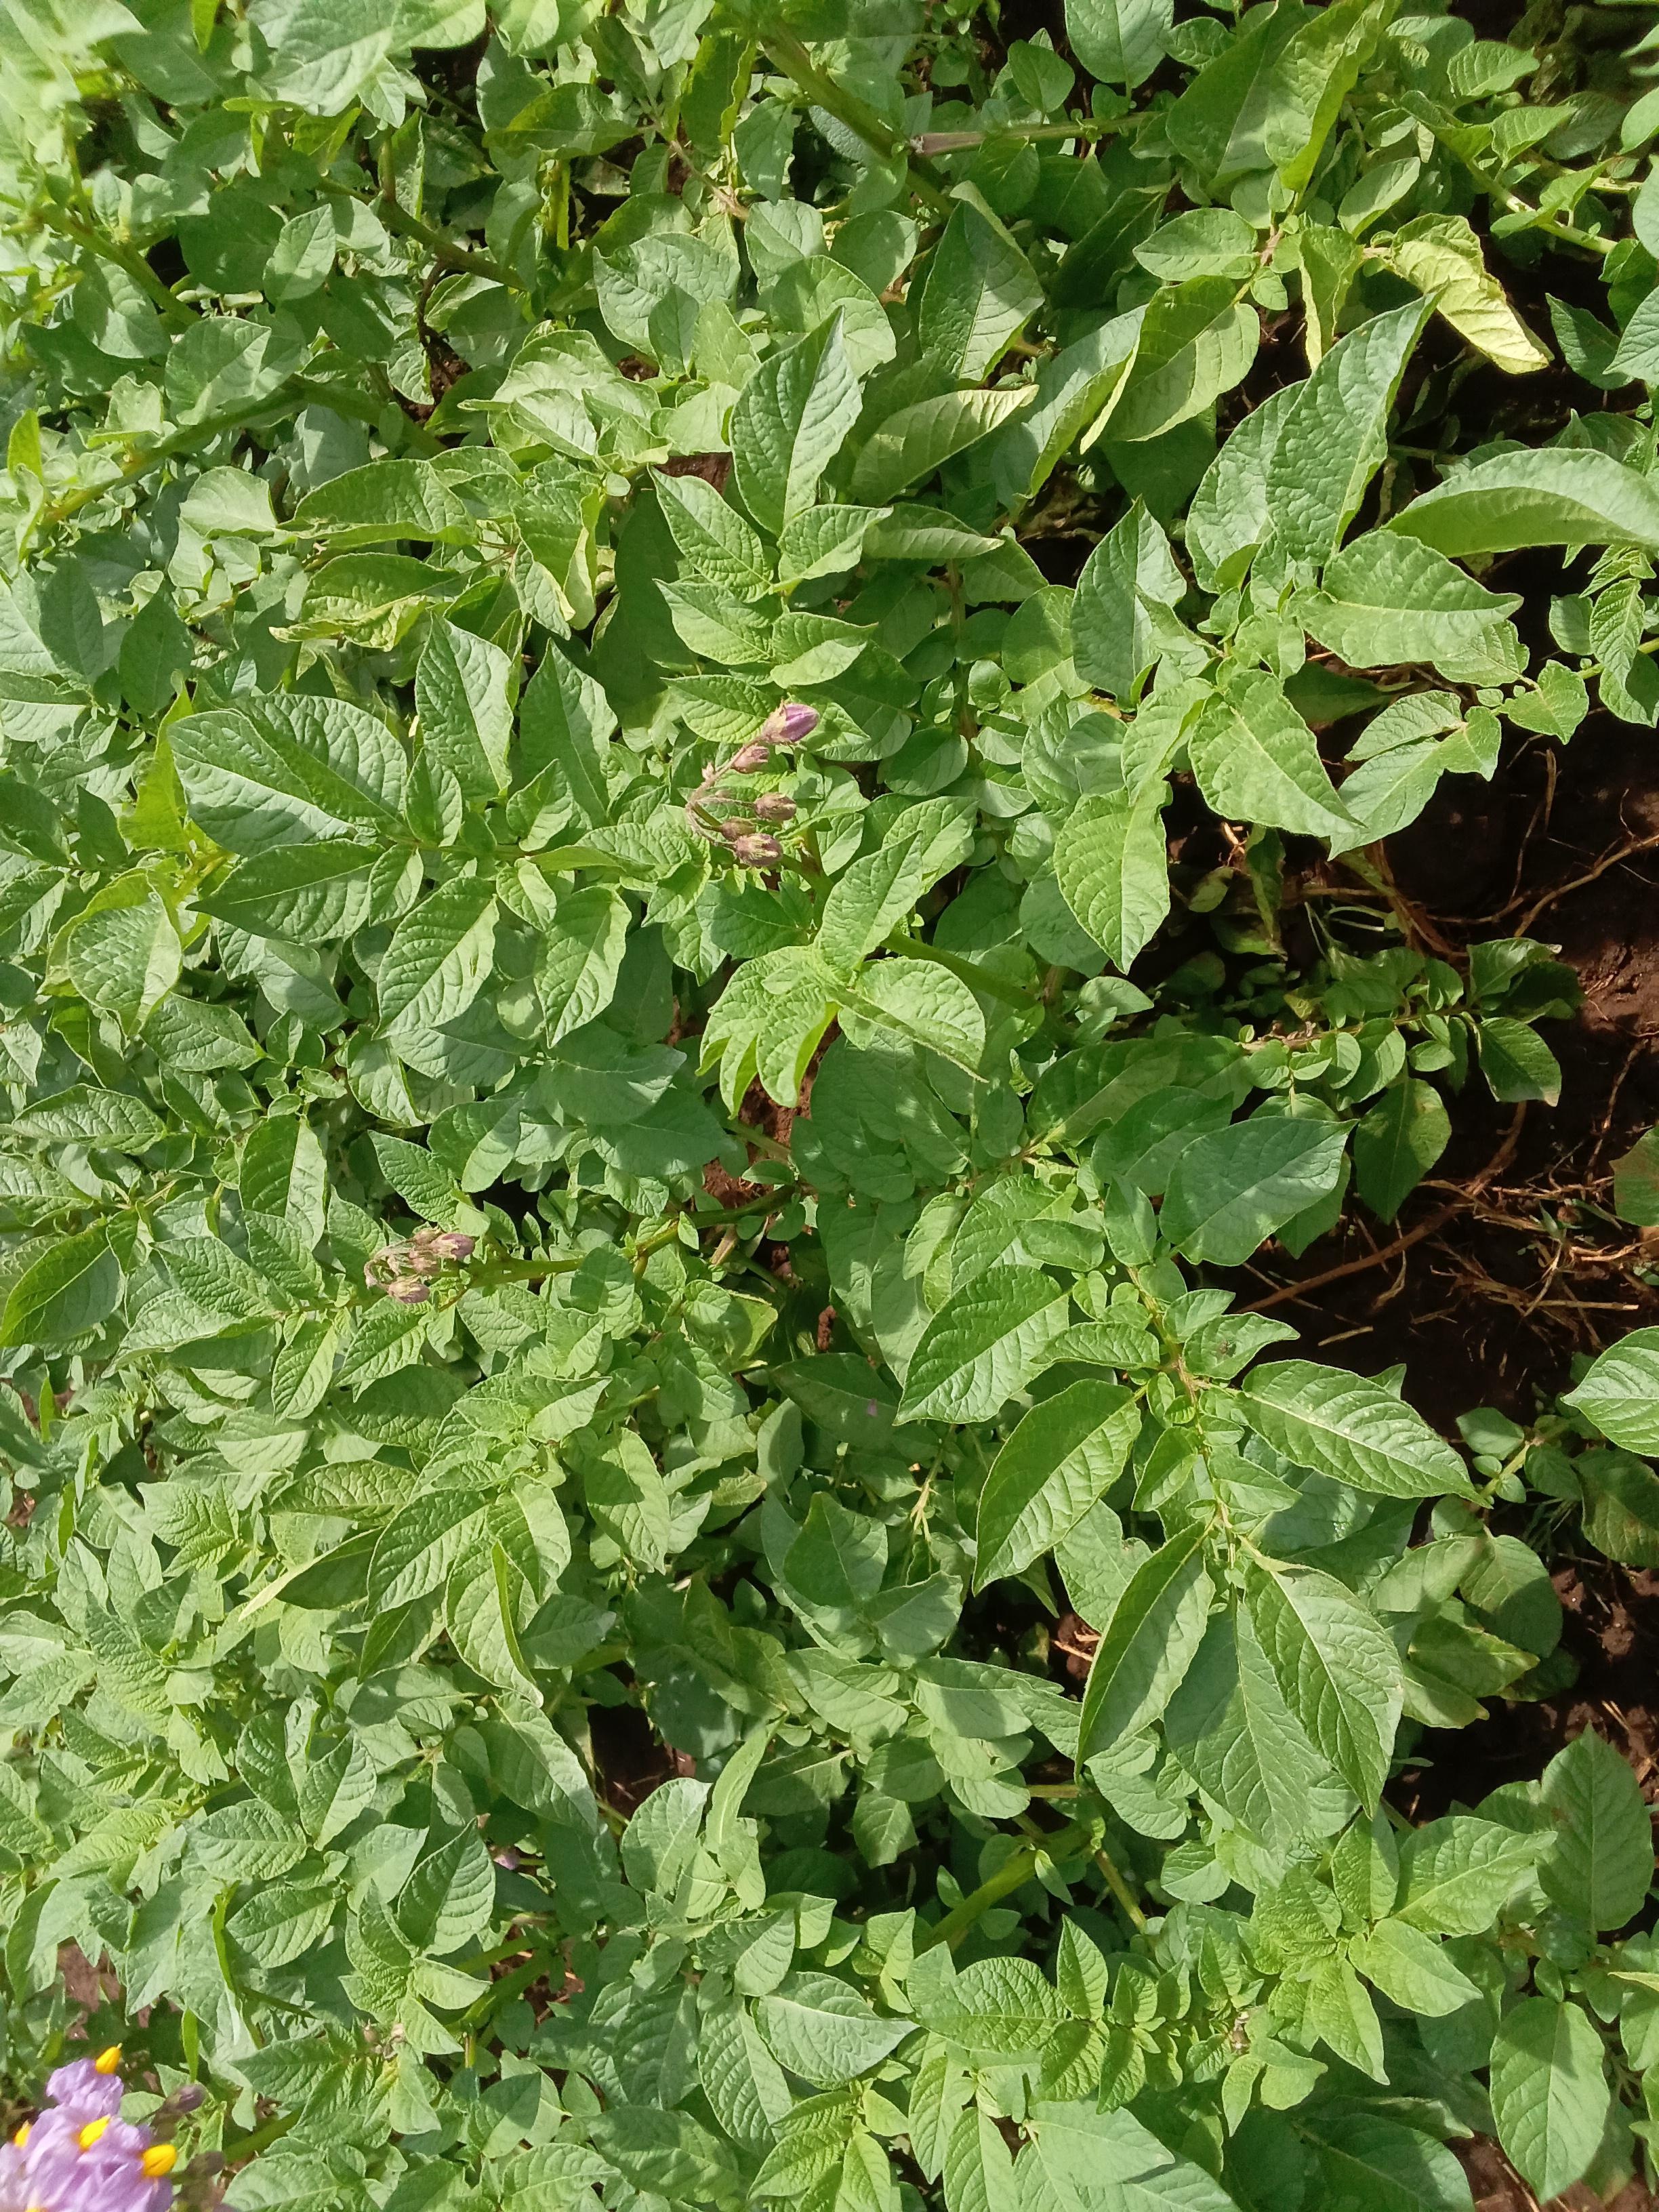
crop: potato
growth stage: flowering
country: Kenya
